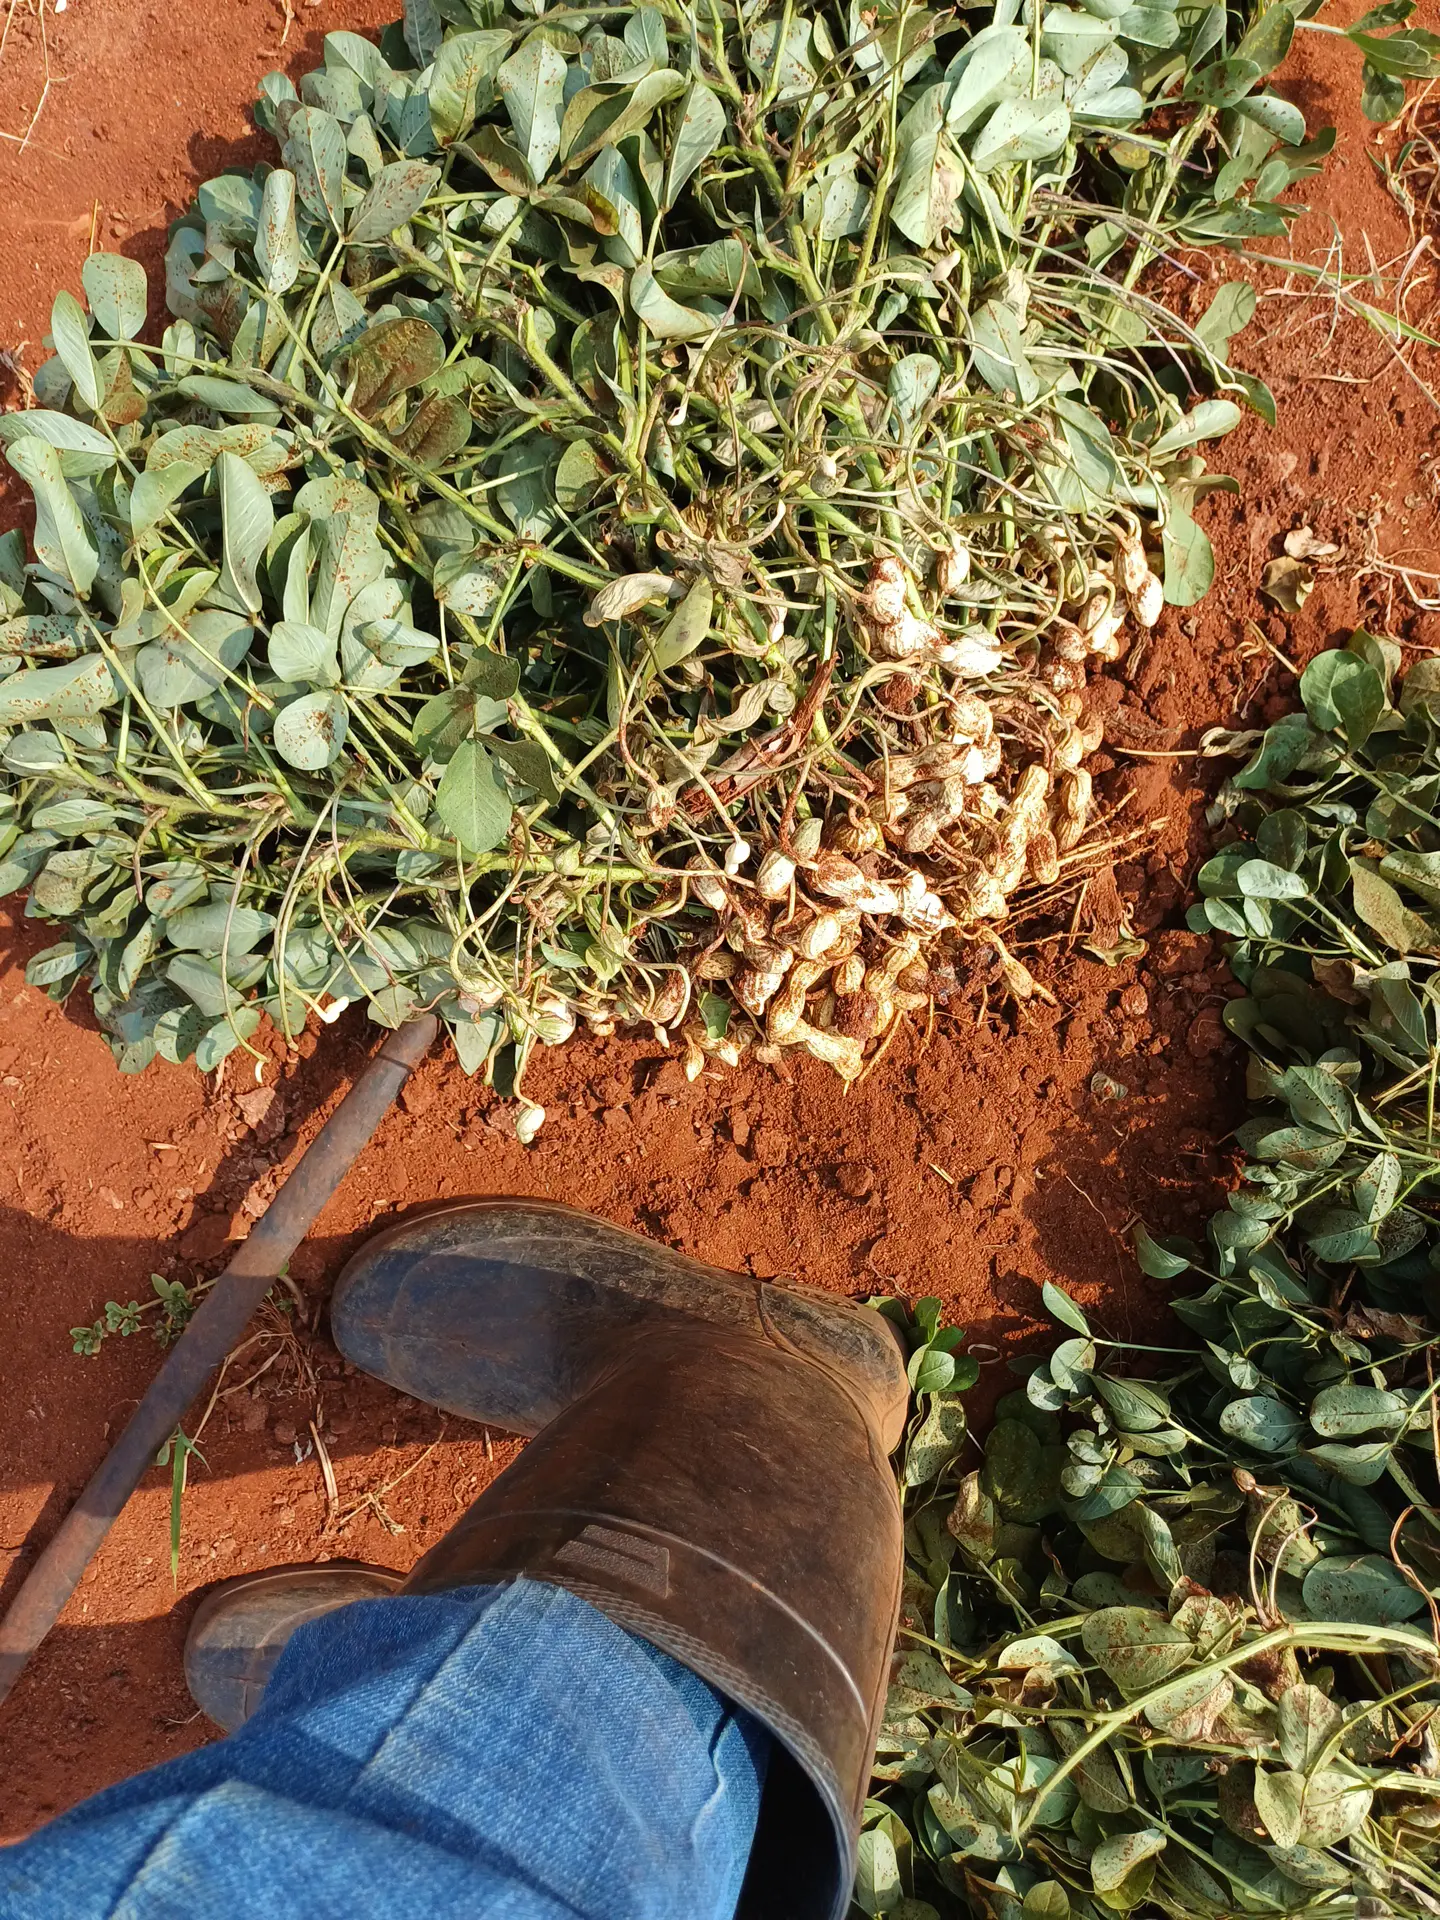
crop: groundnut
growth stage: harvest
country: Kenya
